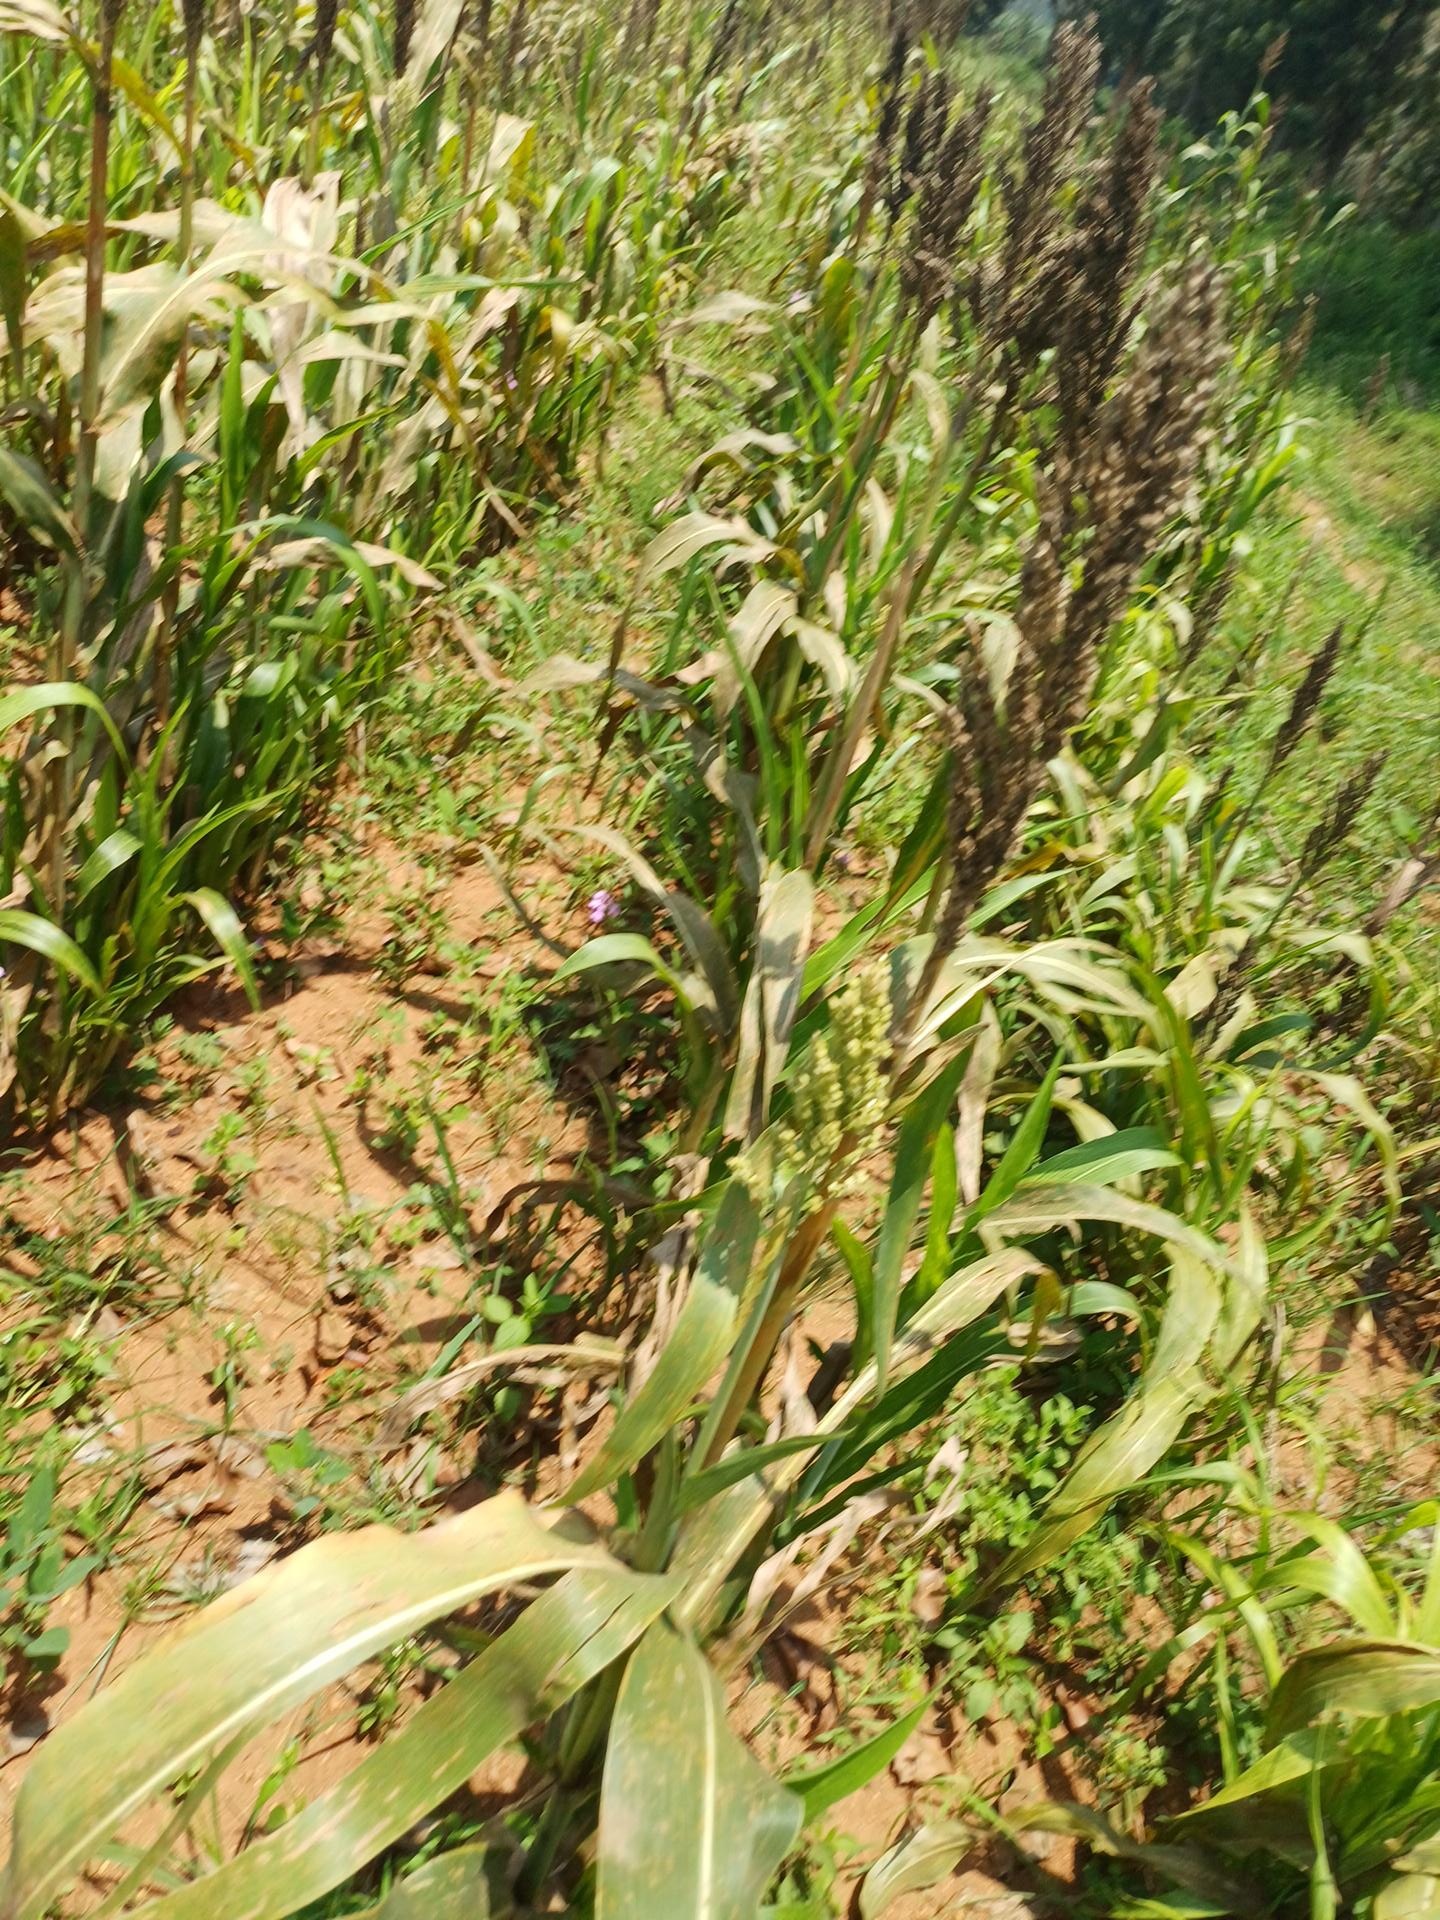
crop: sorghum
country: Kenya
